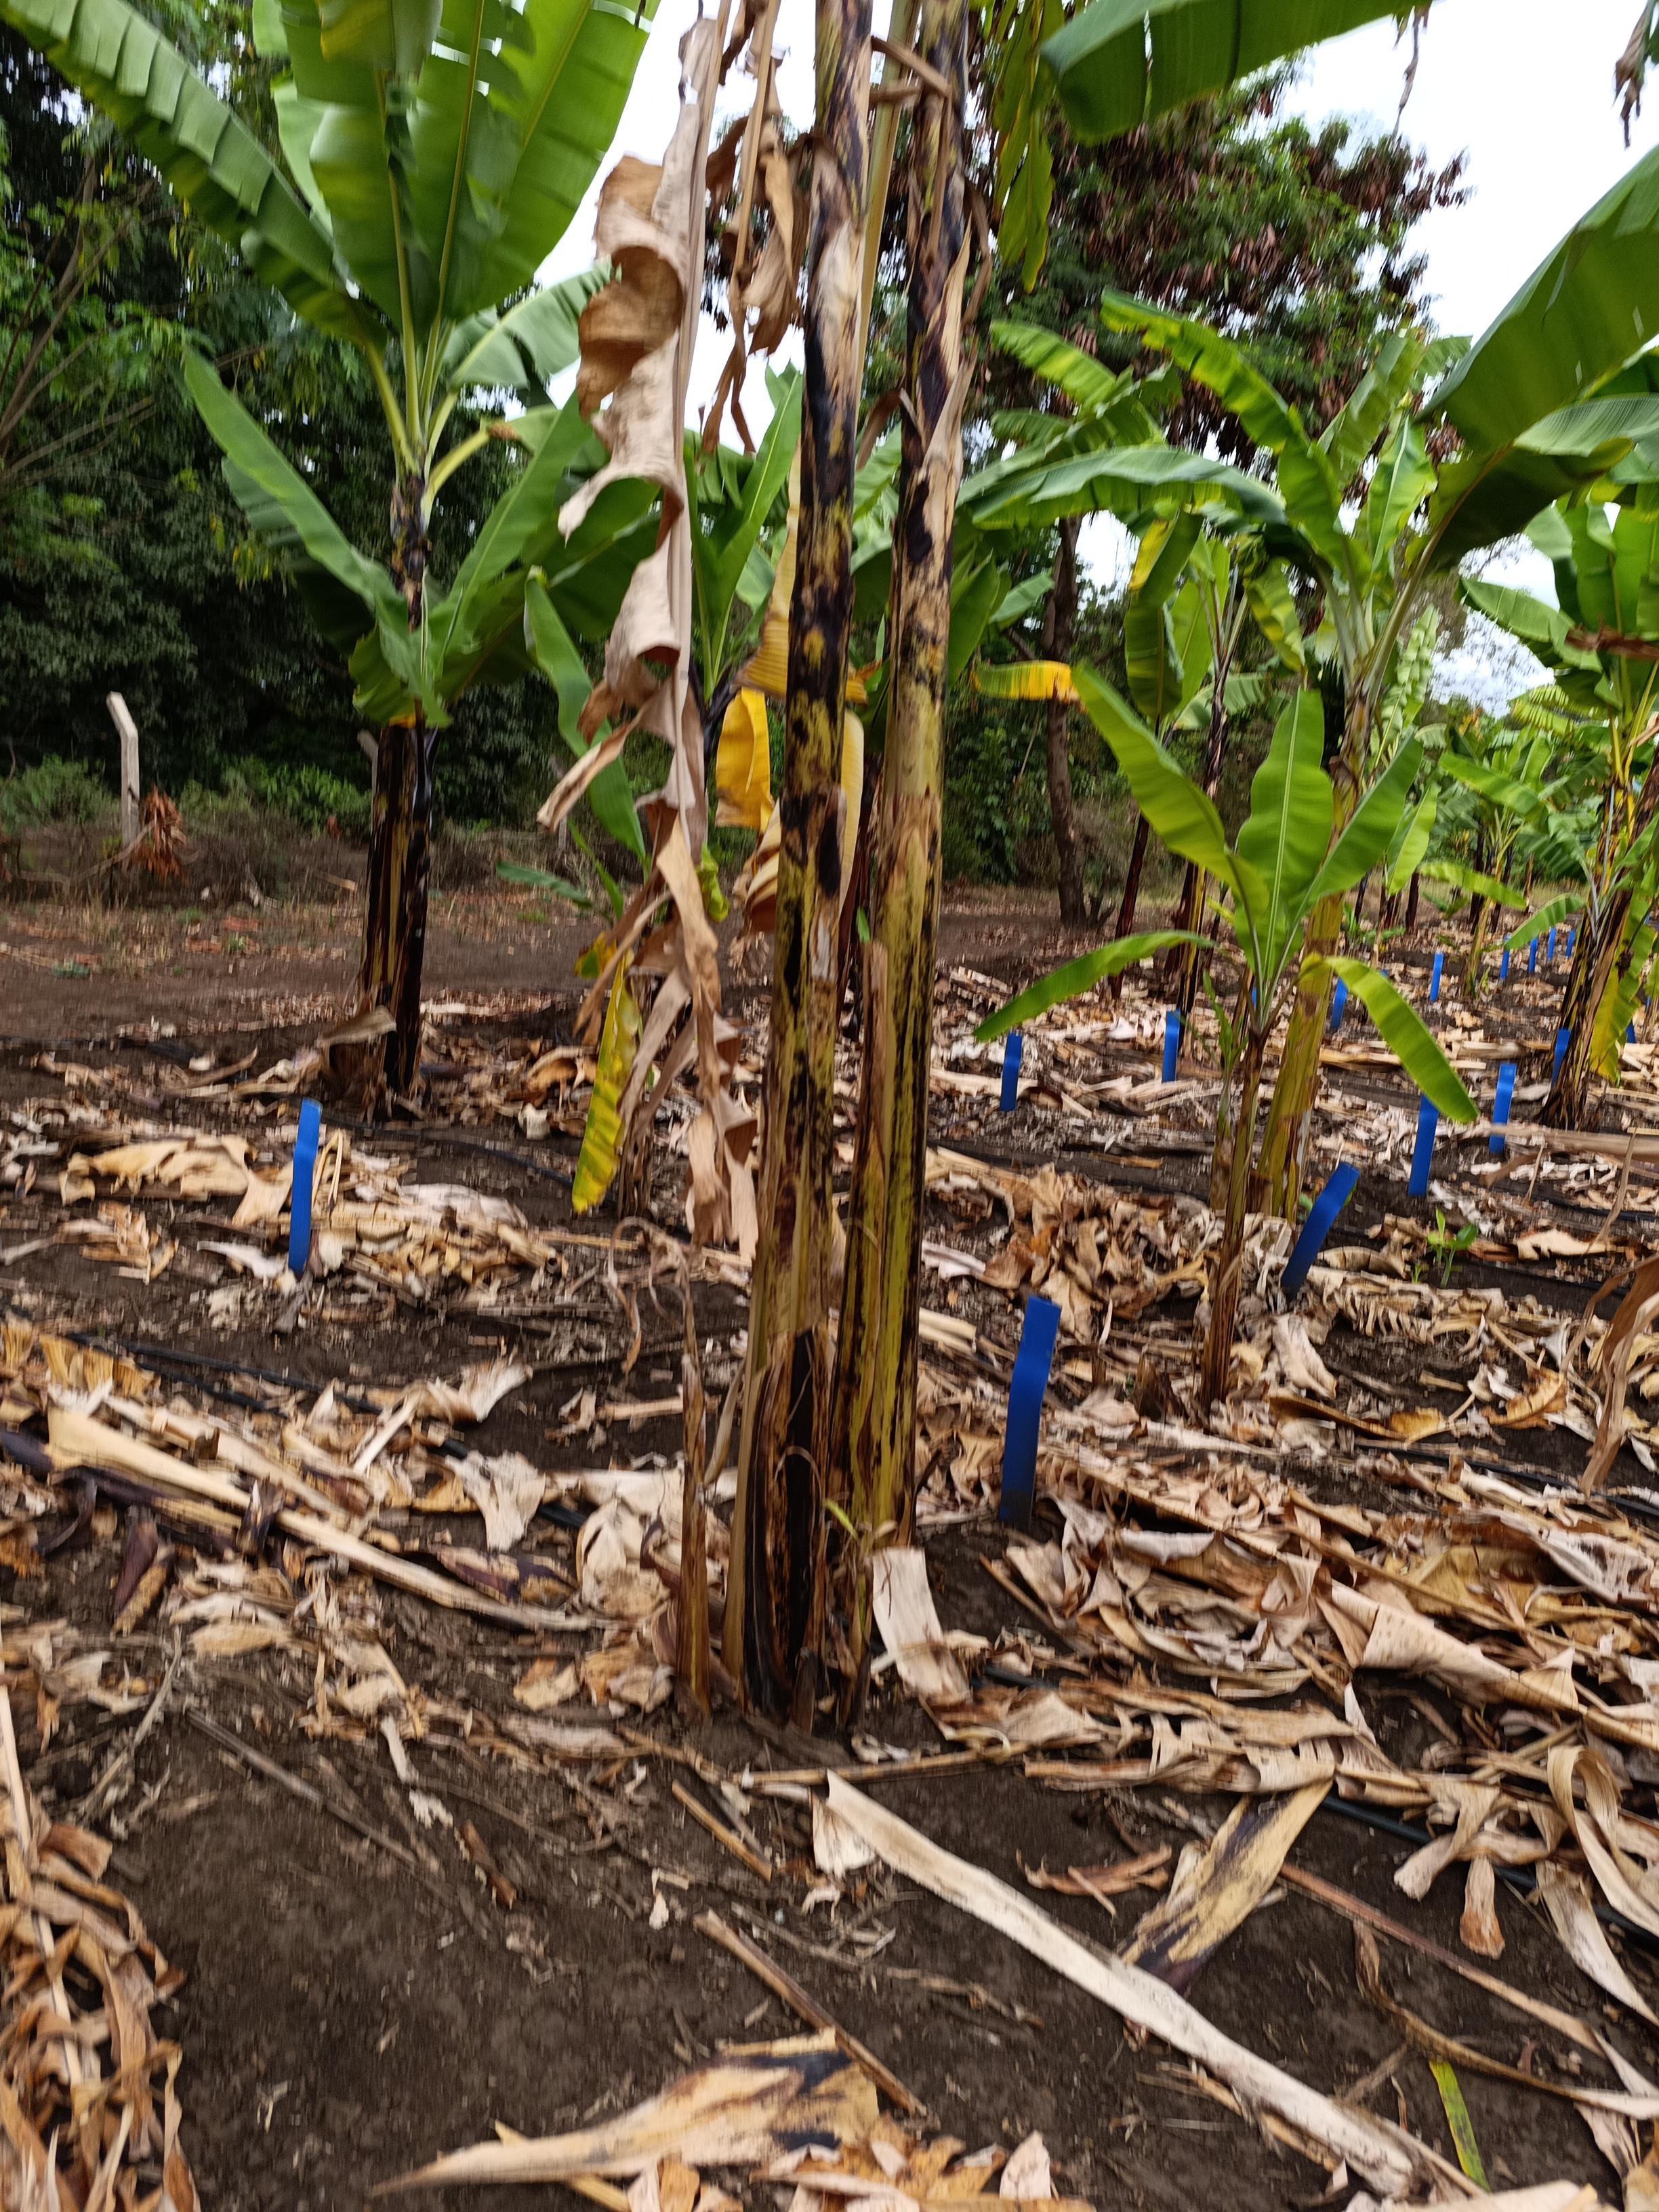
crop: banana
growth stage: vegetative
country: Tanzania
